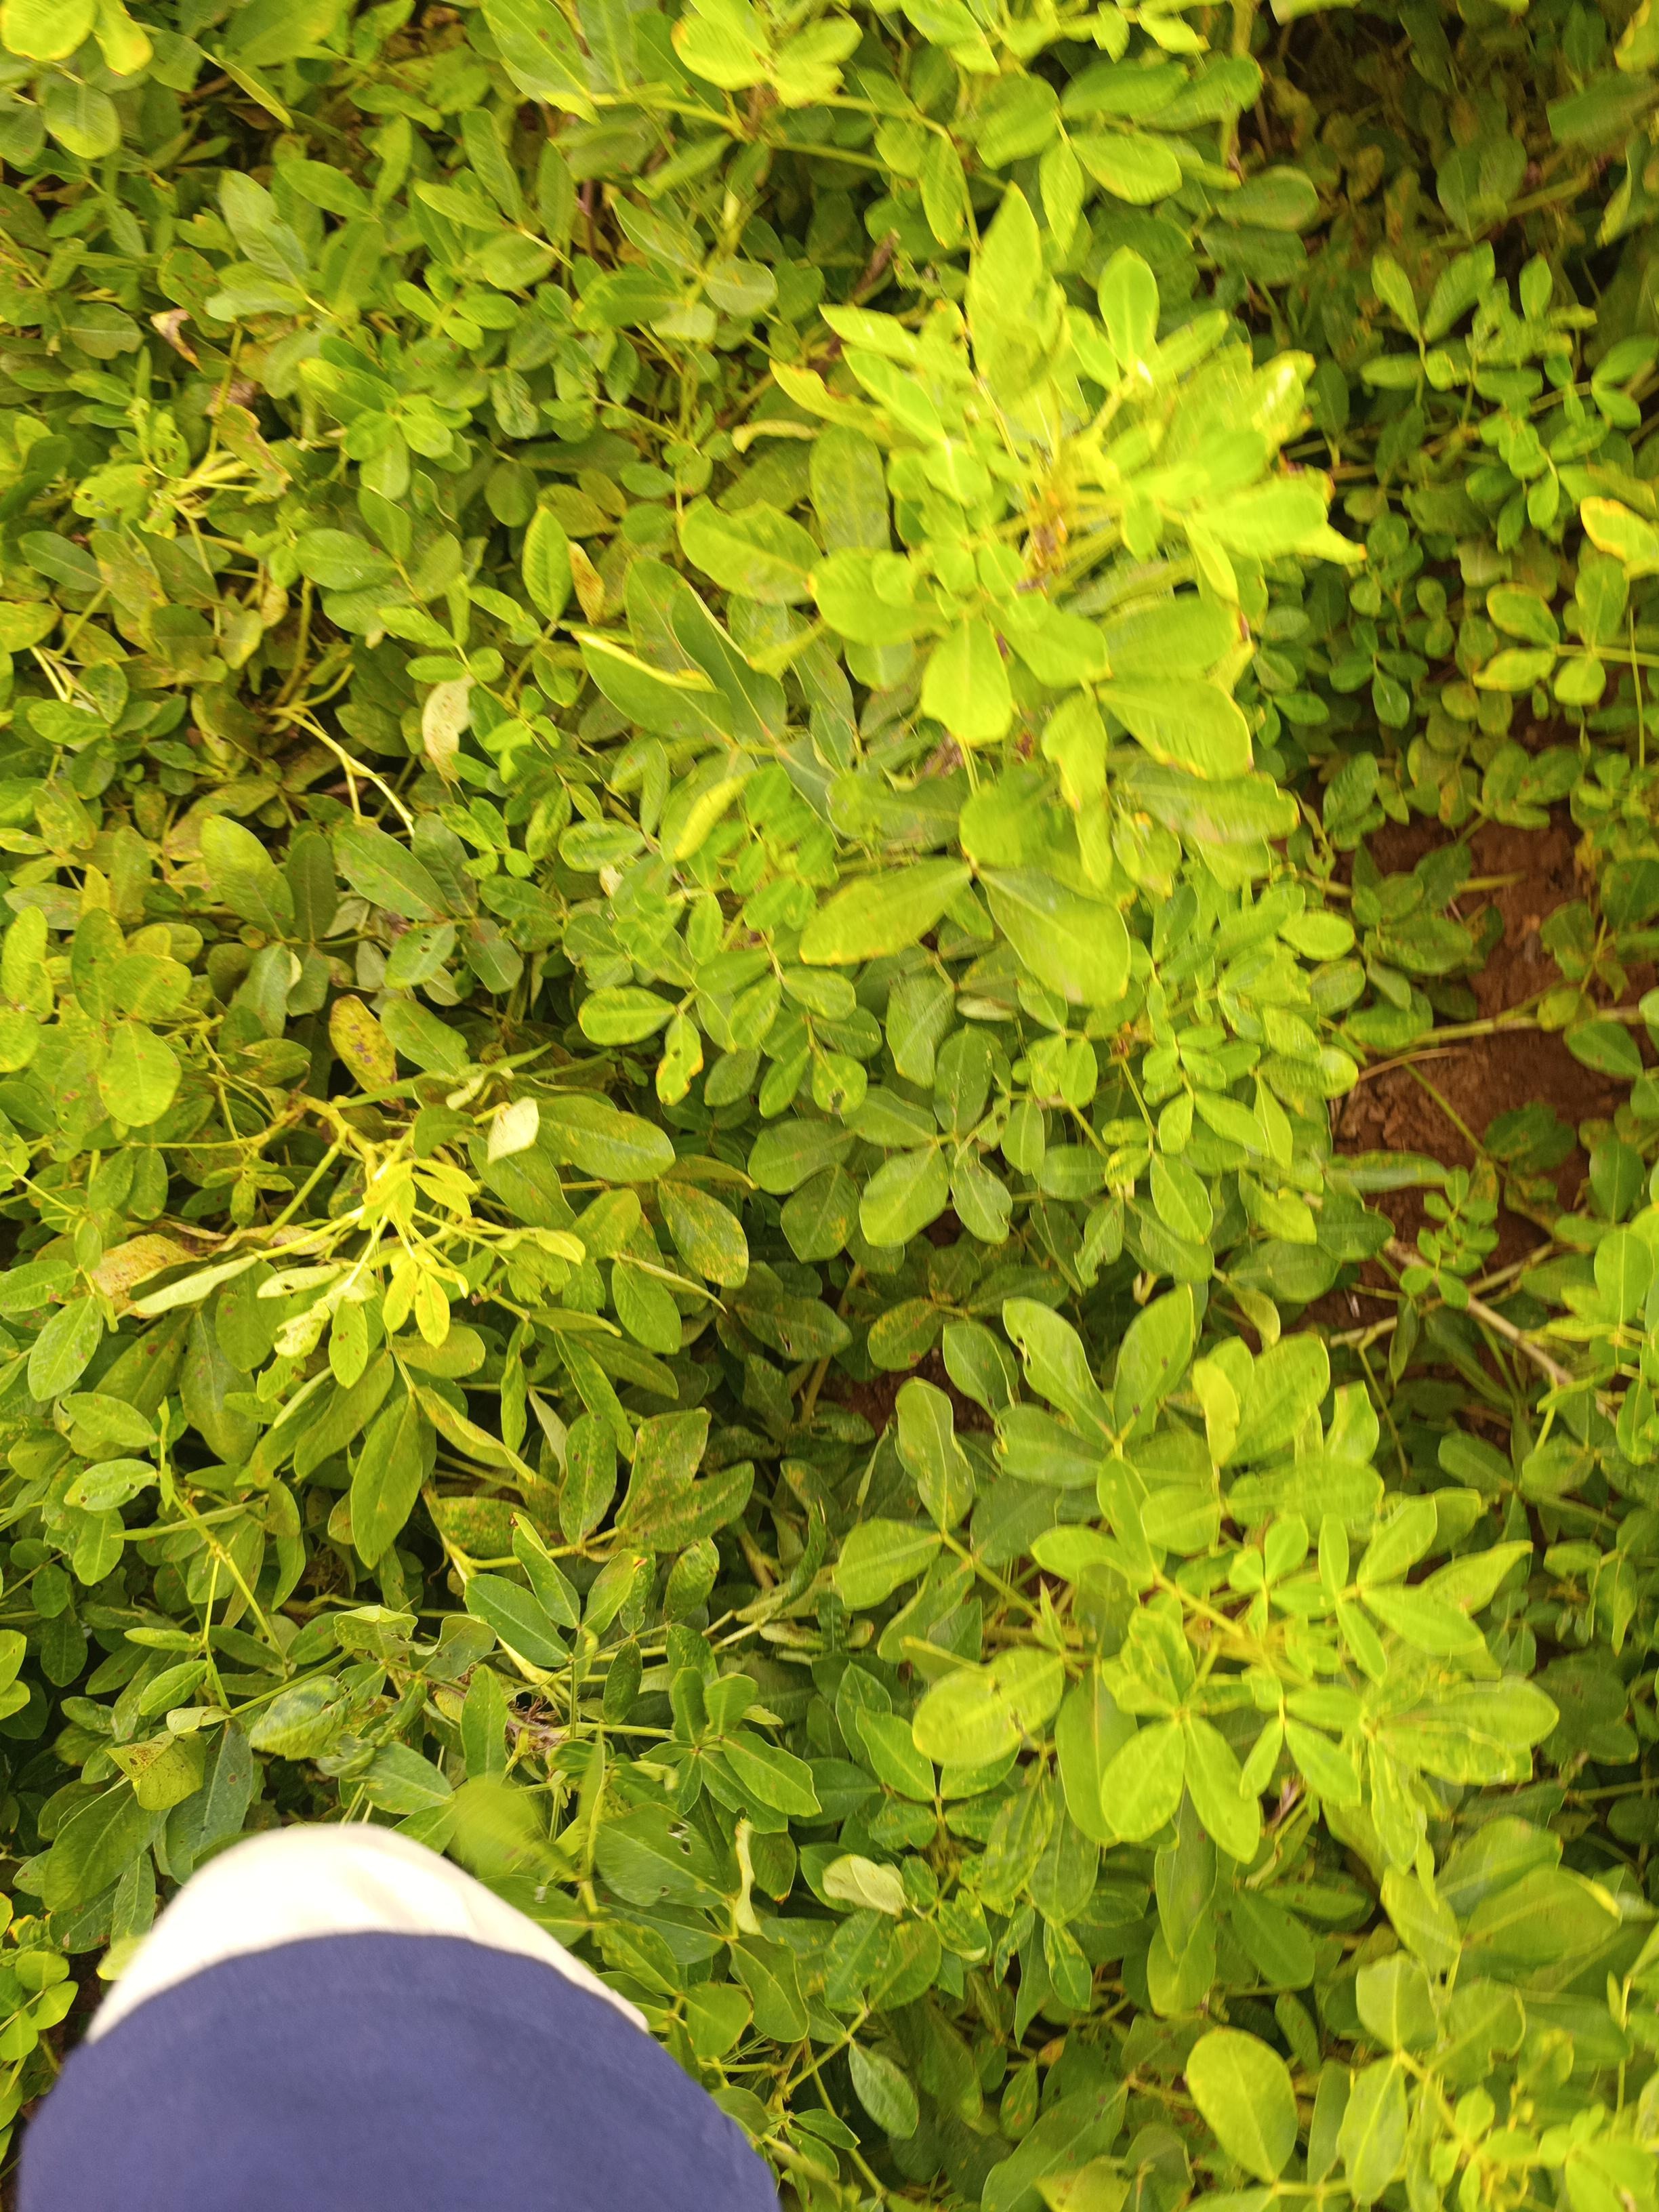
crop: groundnut
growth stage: pegging
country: Kenya
